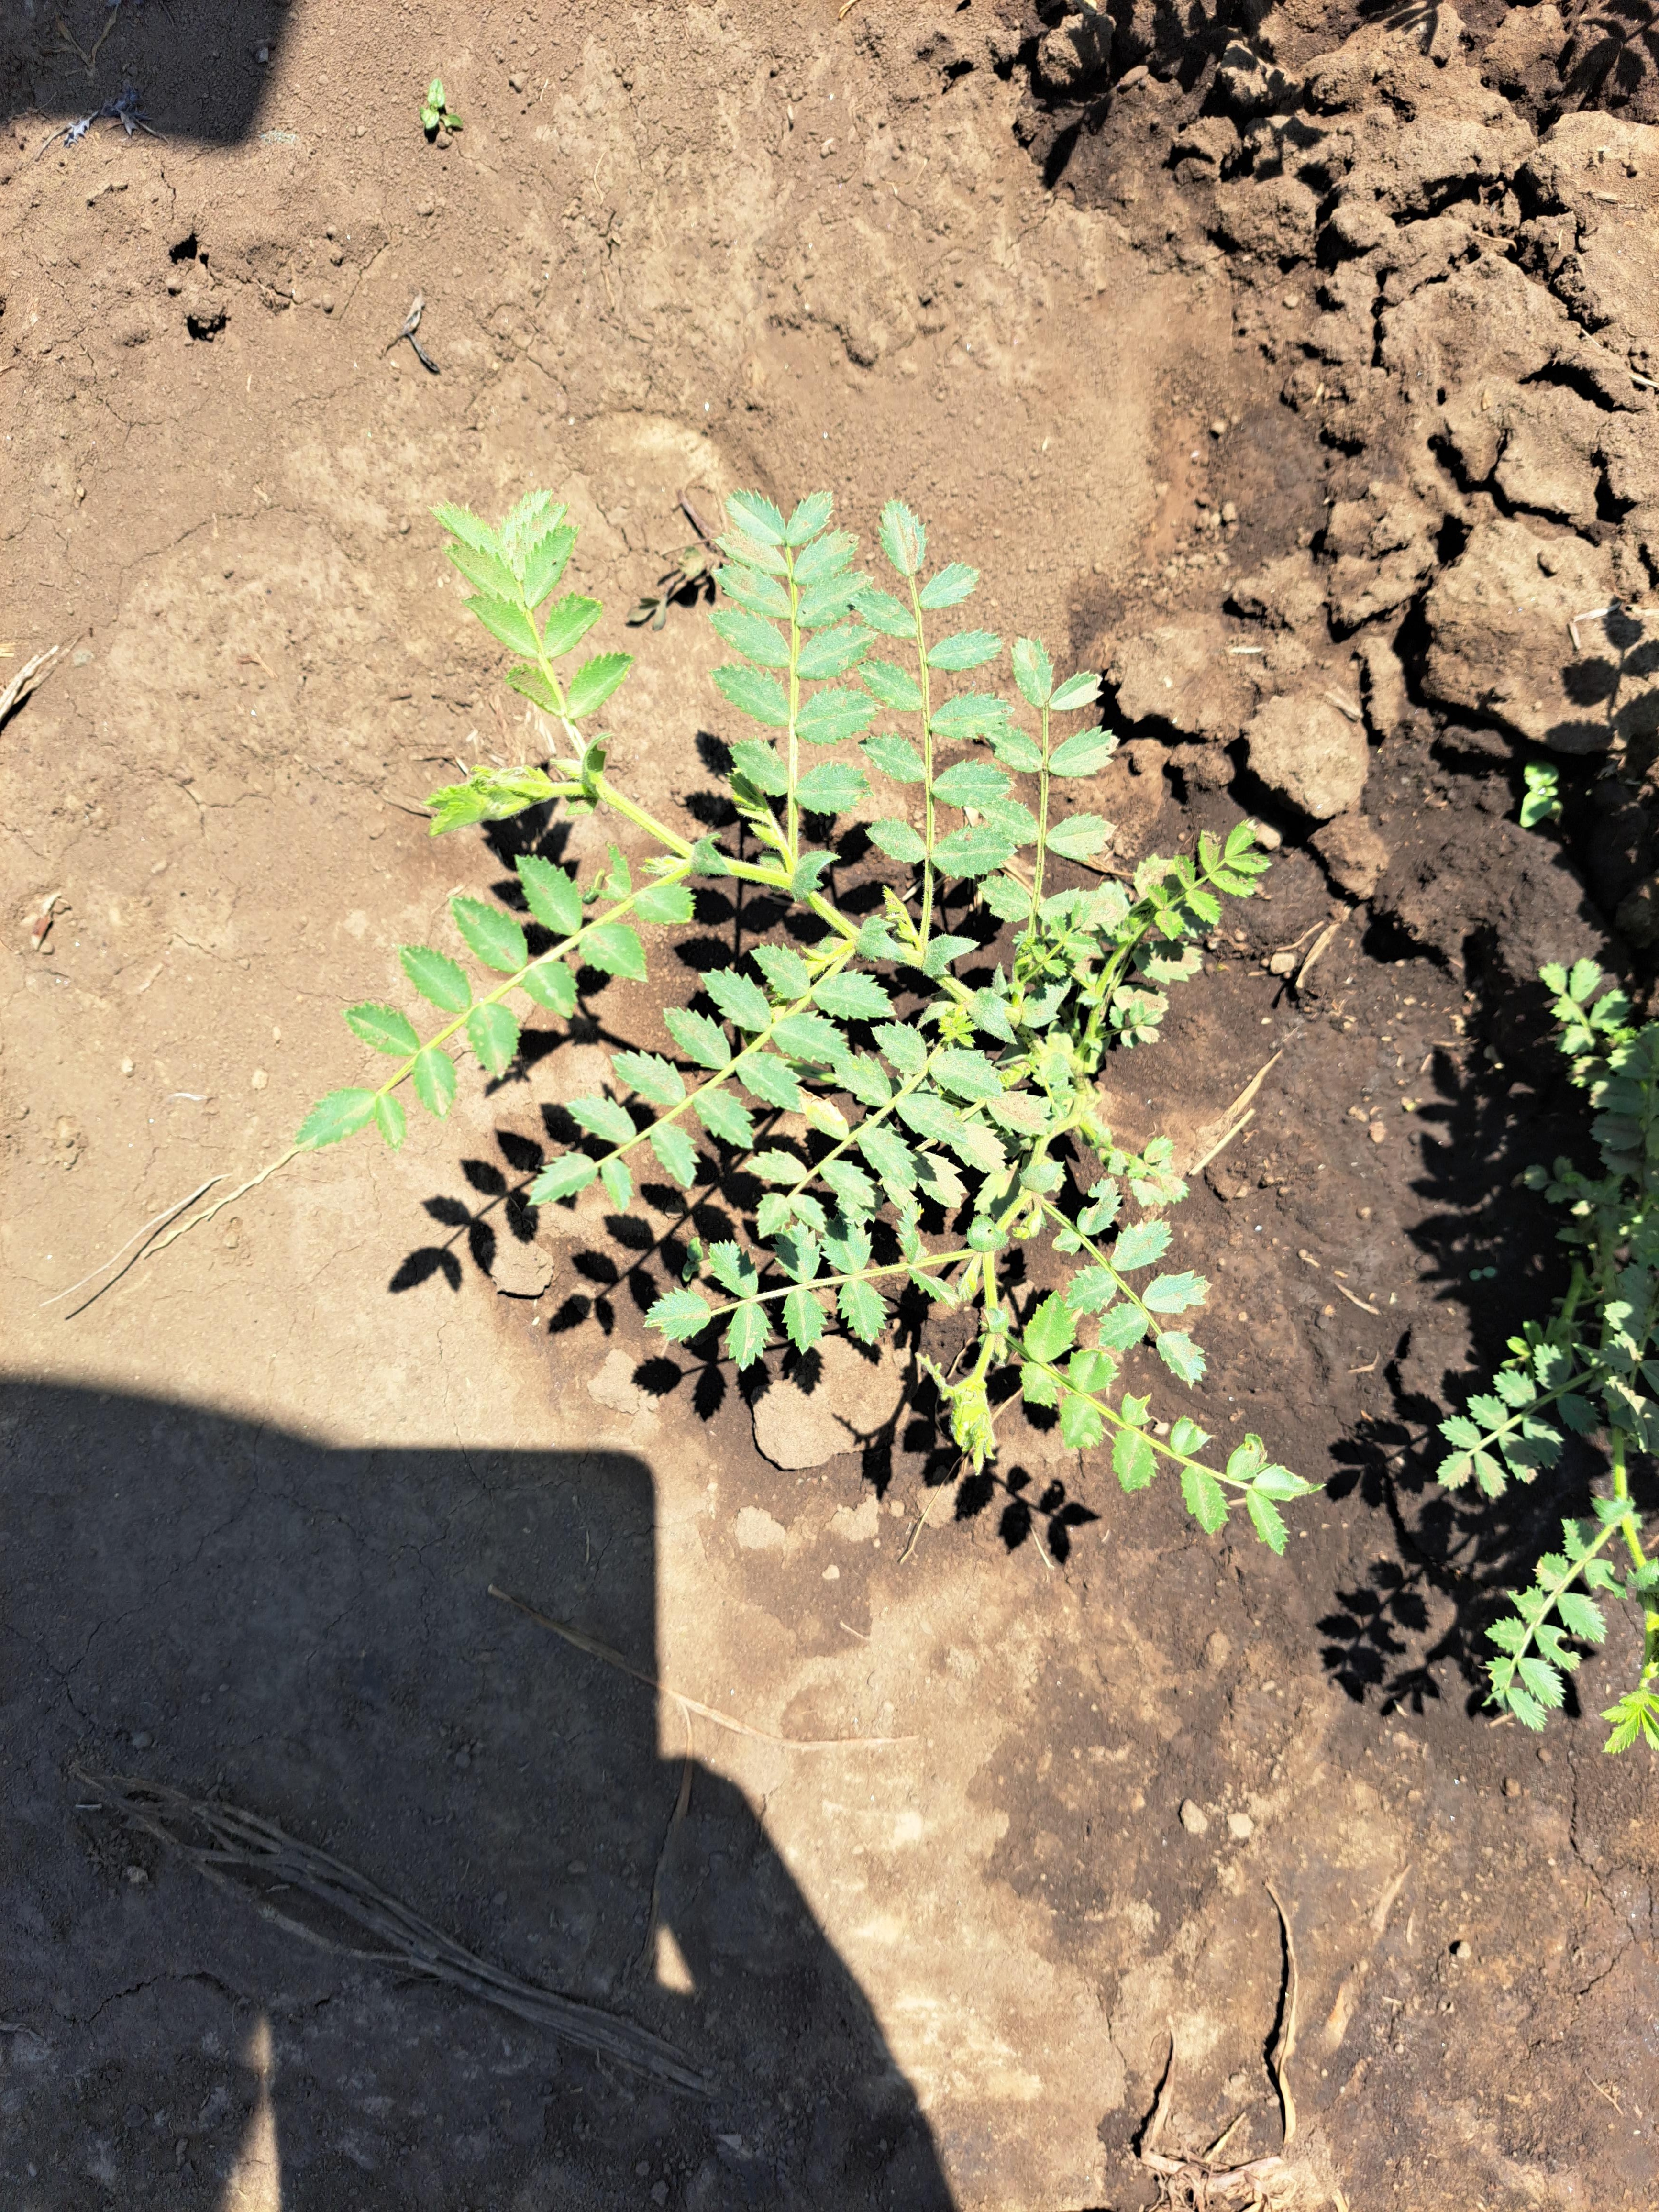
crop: chickpea
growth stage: vegetative
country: Tanzania
